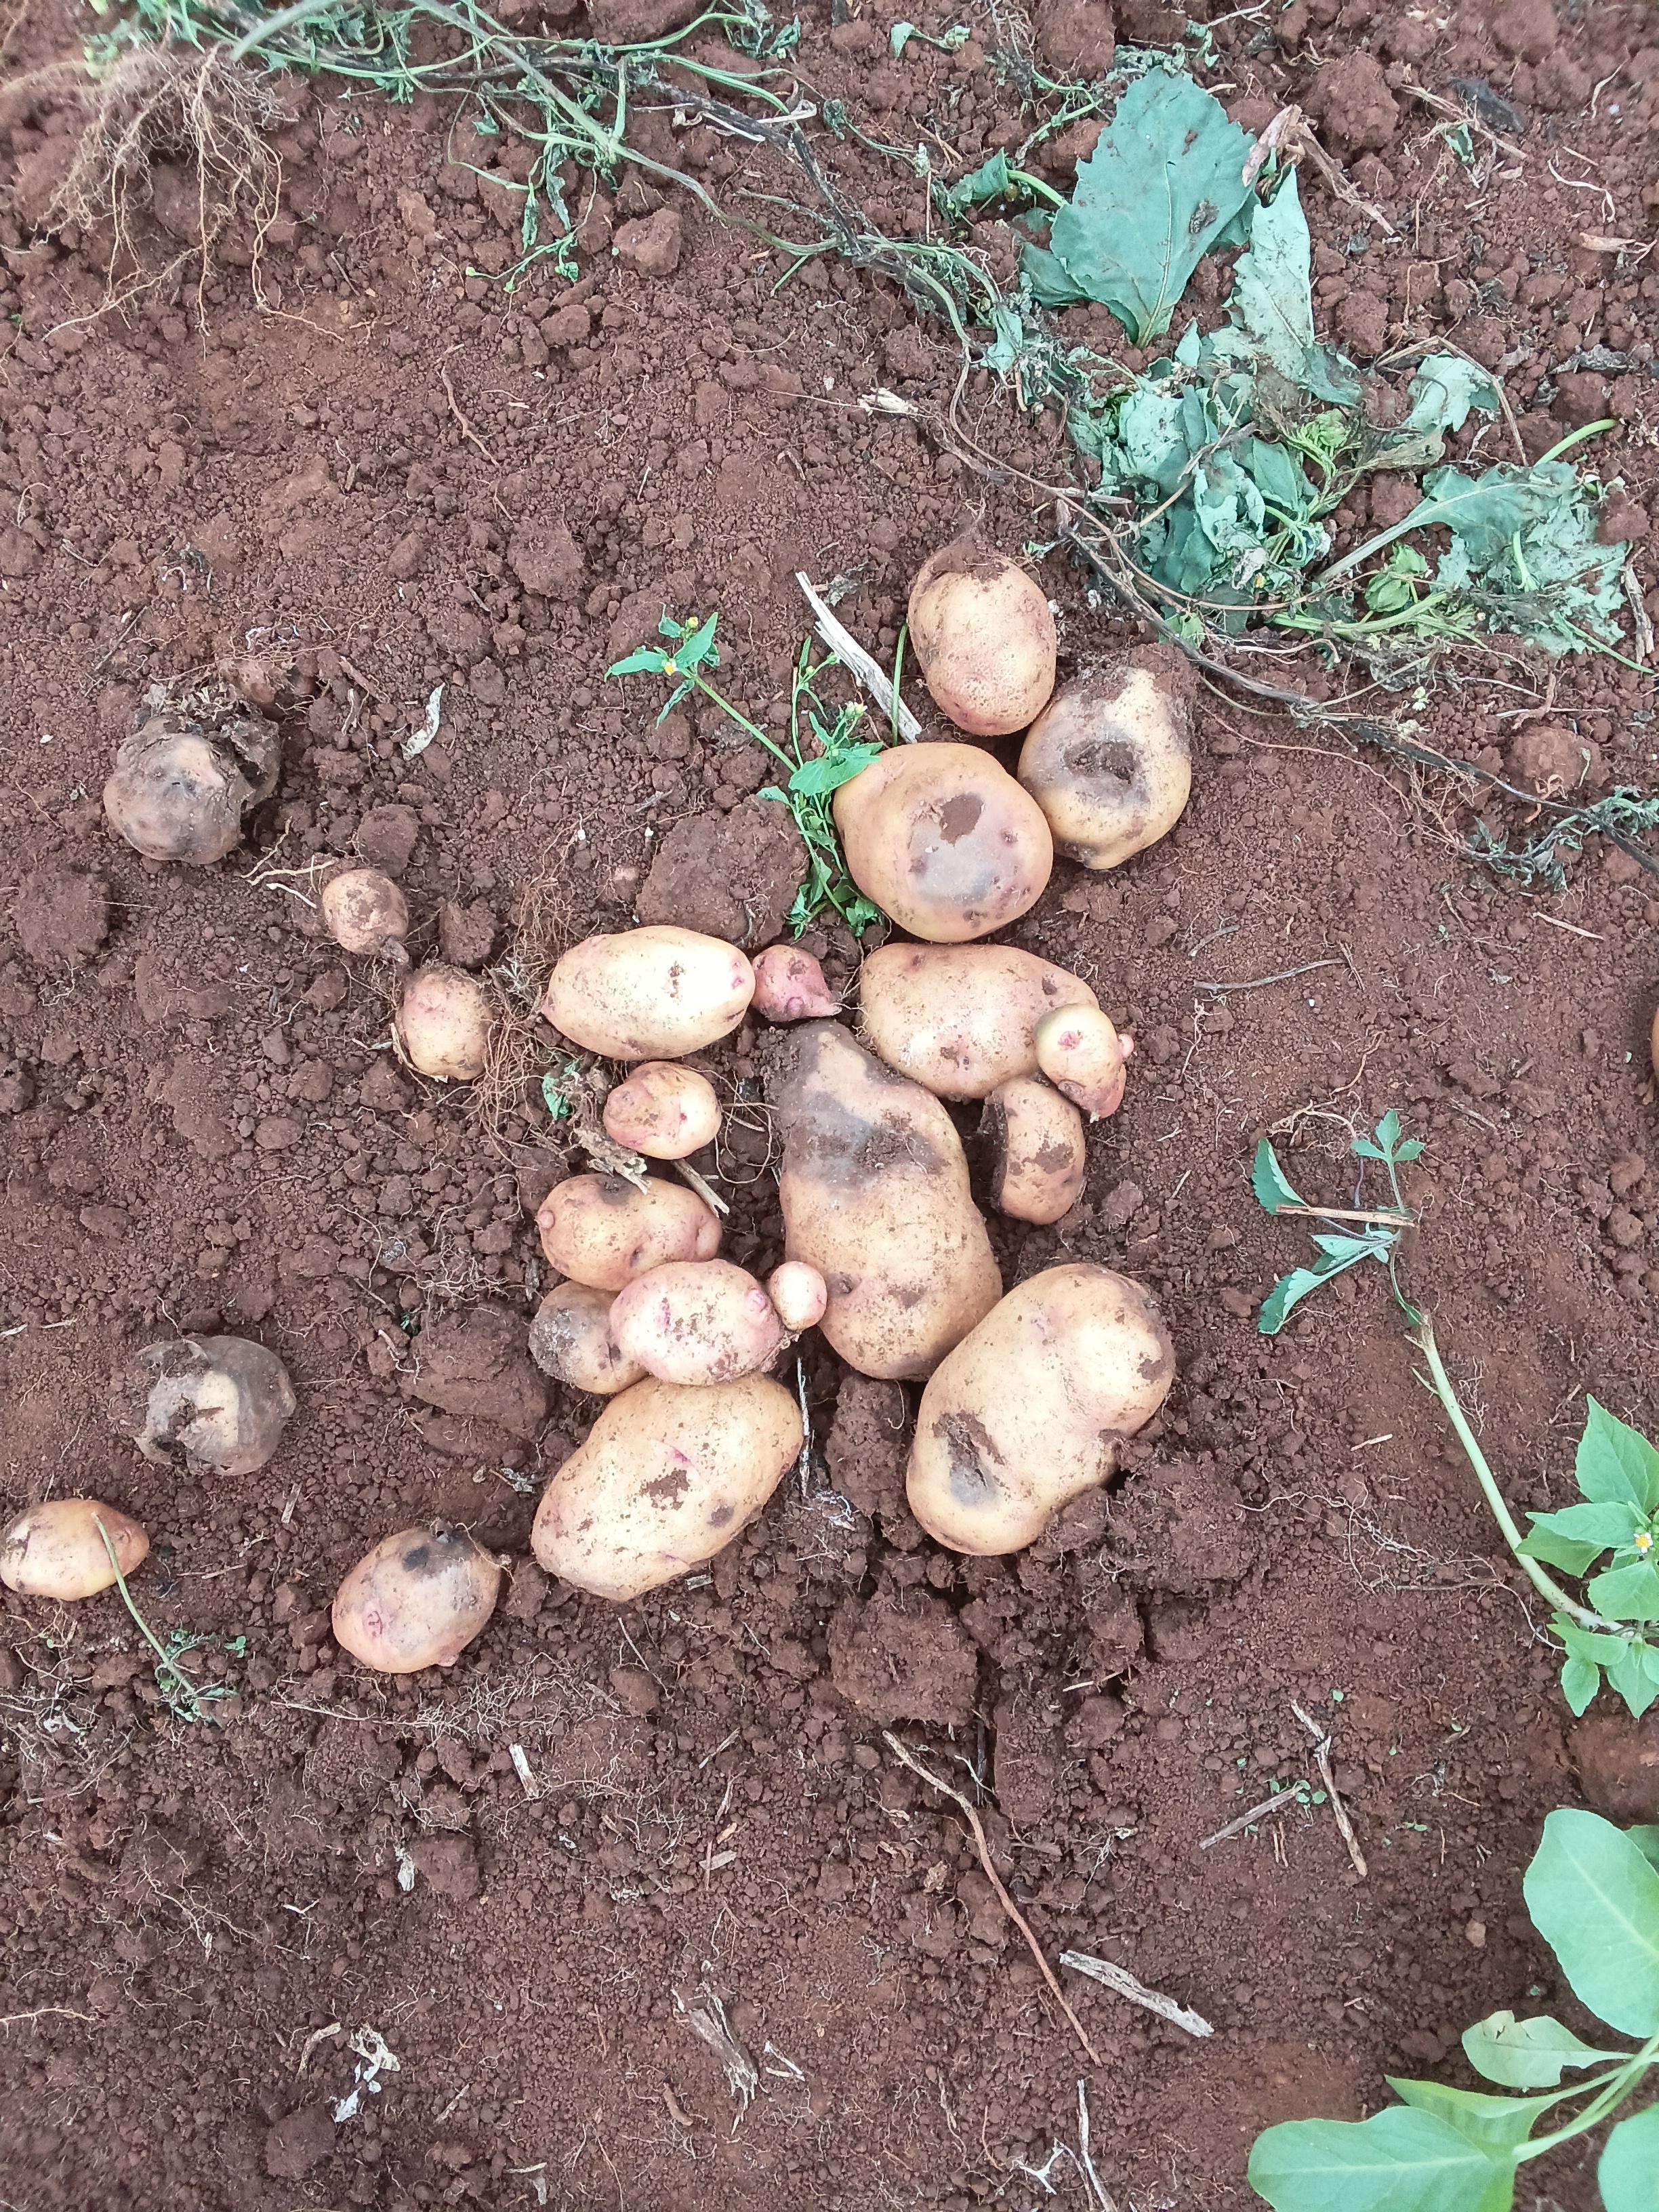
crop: potato
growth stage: harvest
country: Kenya
